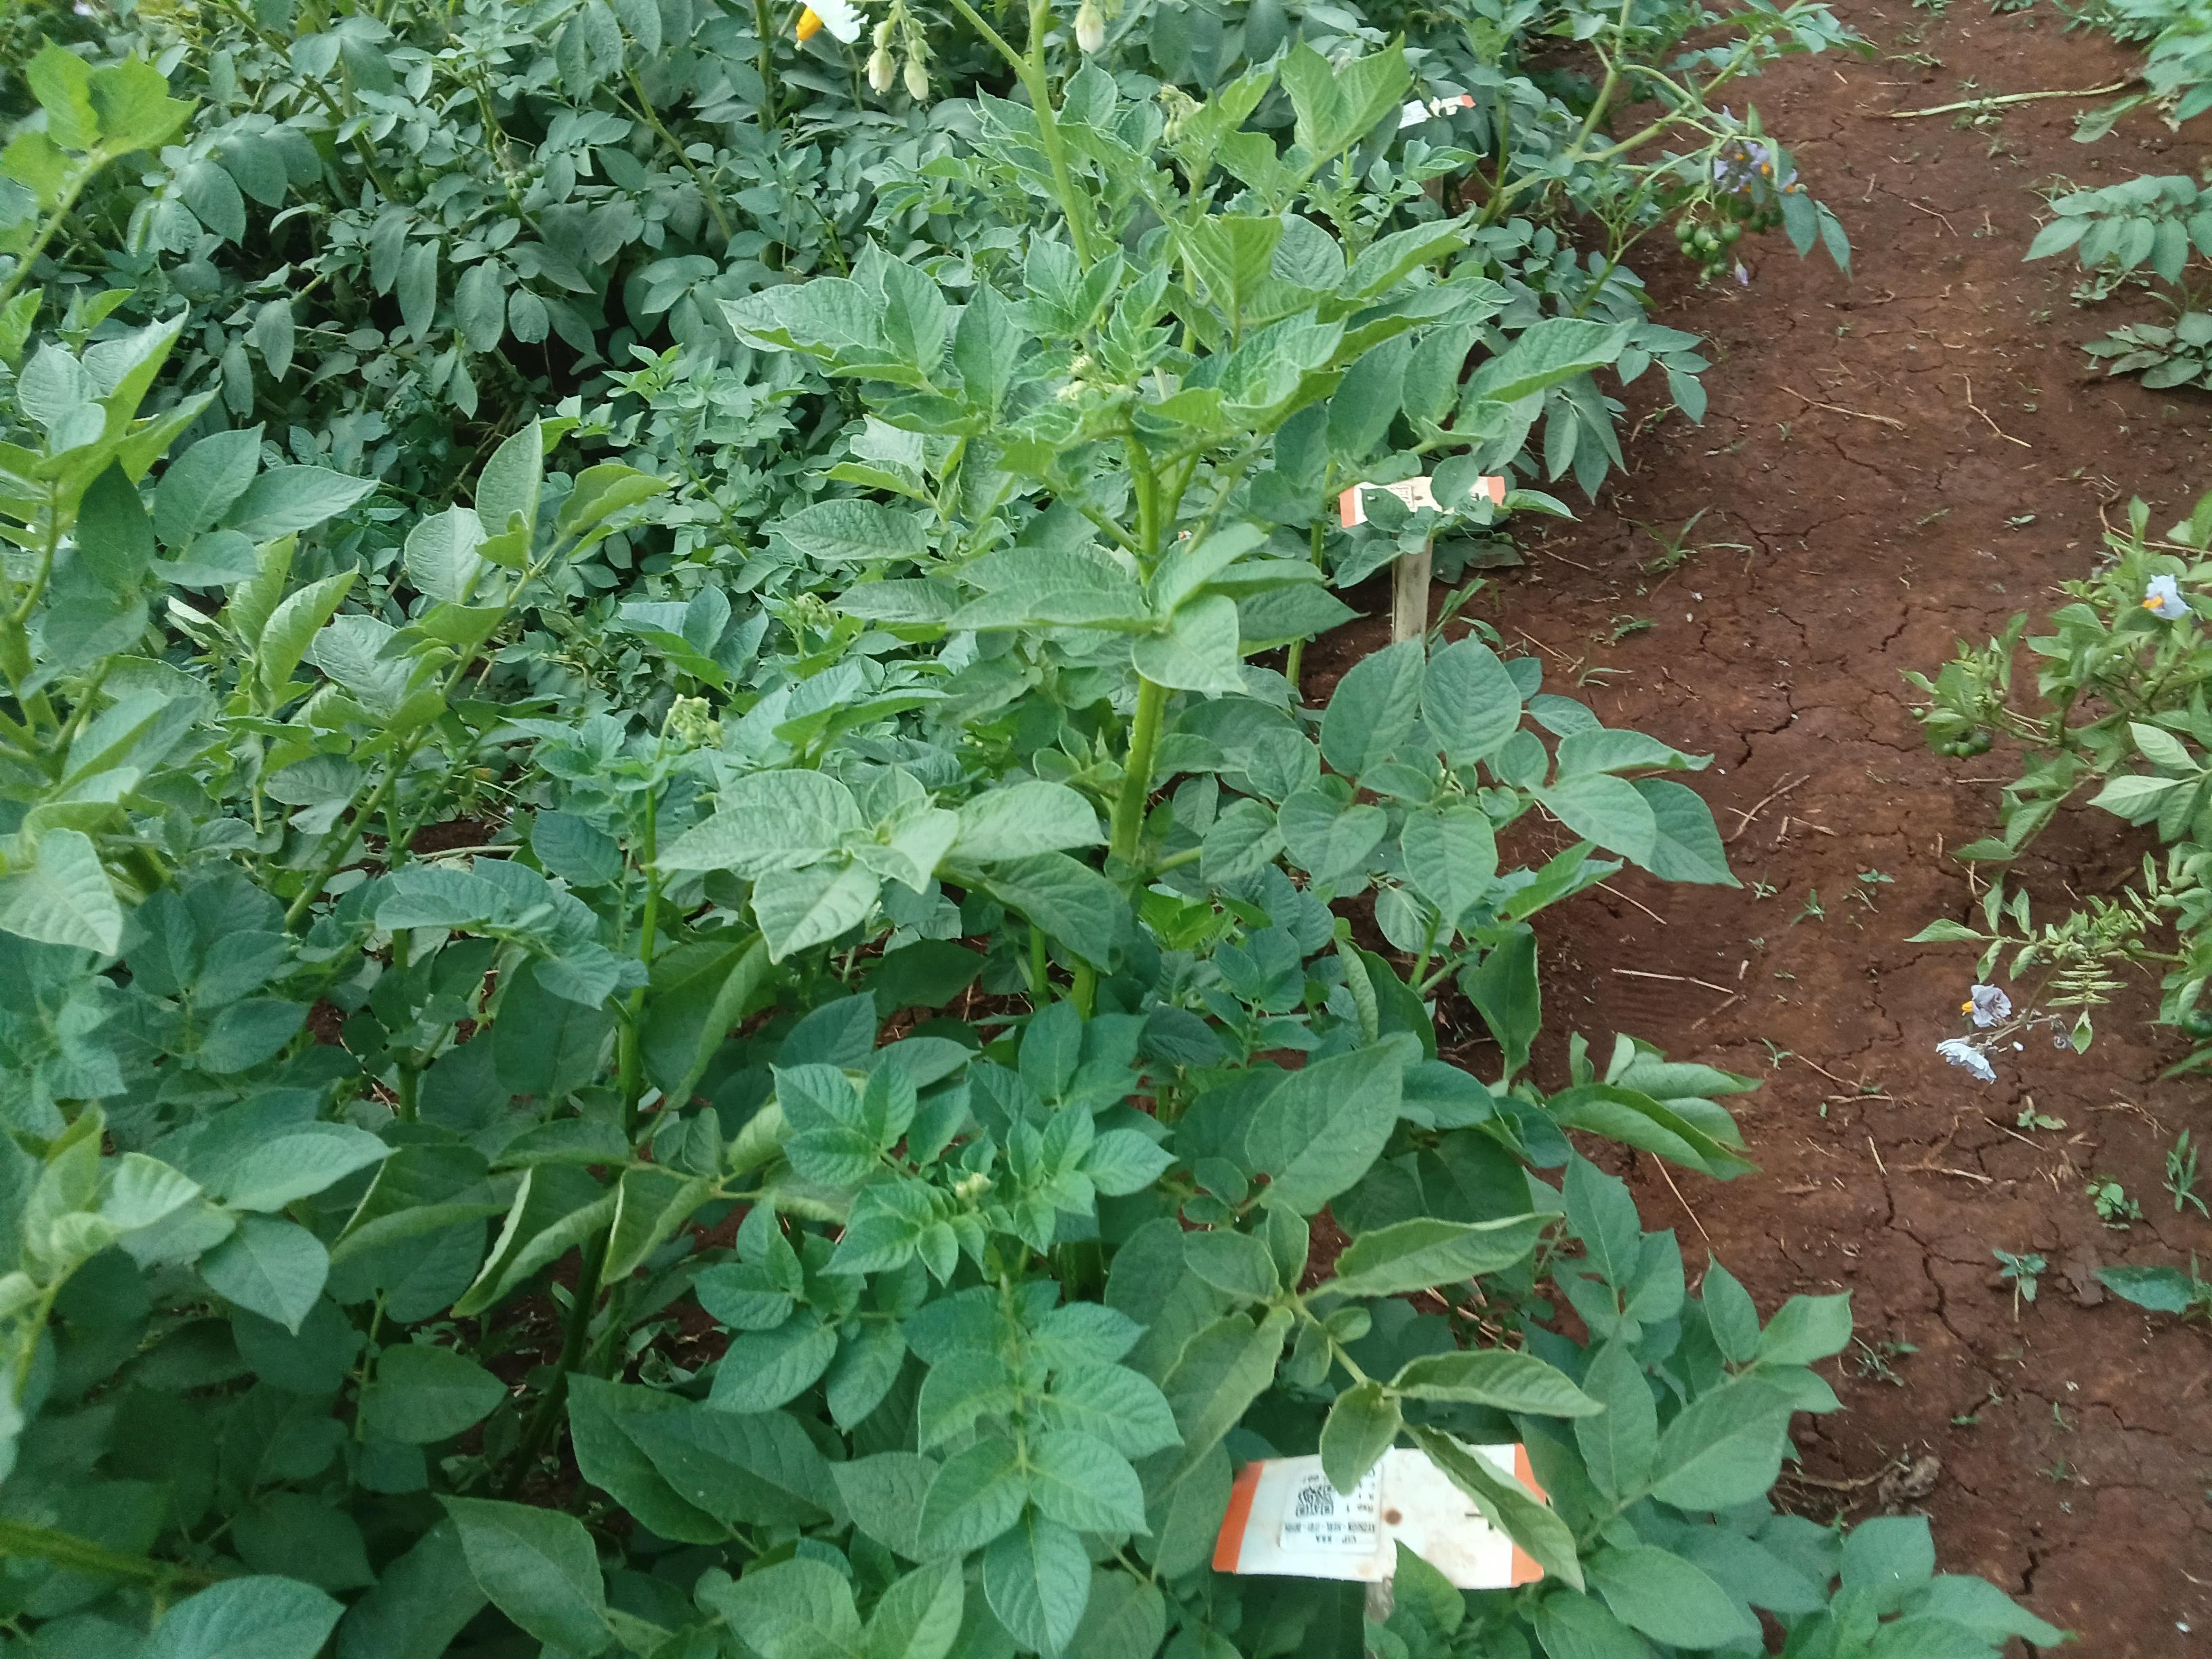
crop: potato
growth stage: harvest
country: Kenya
